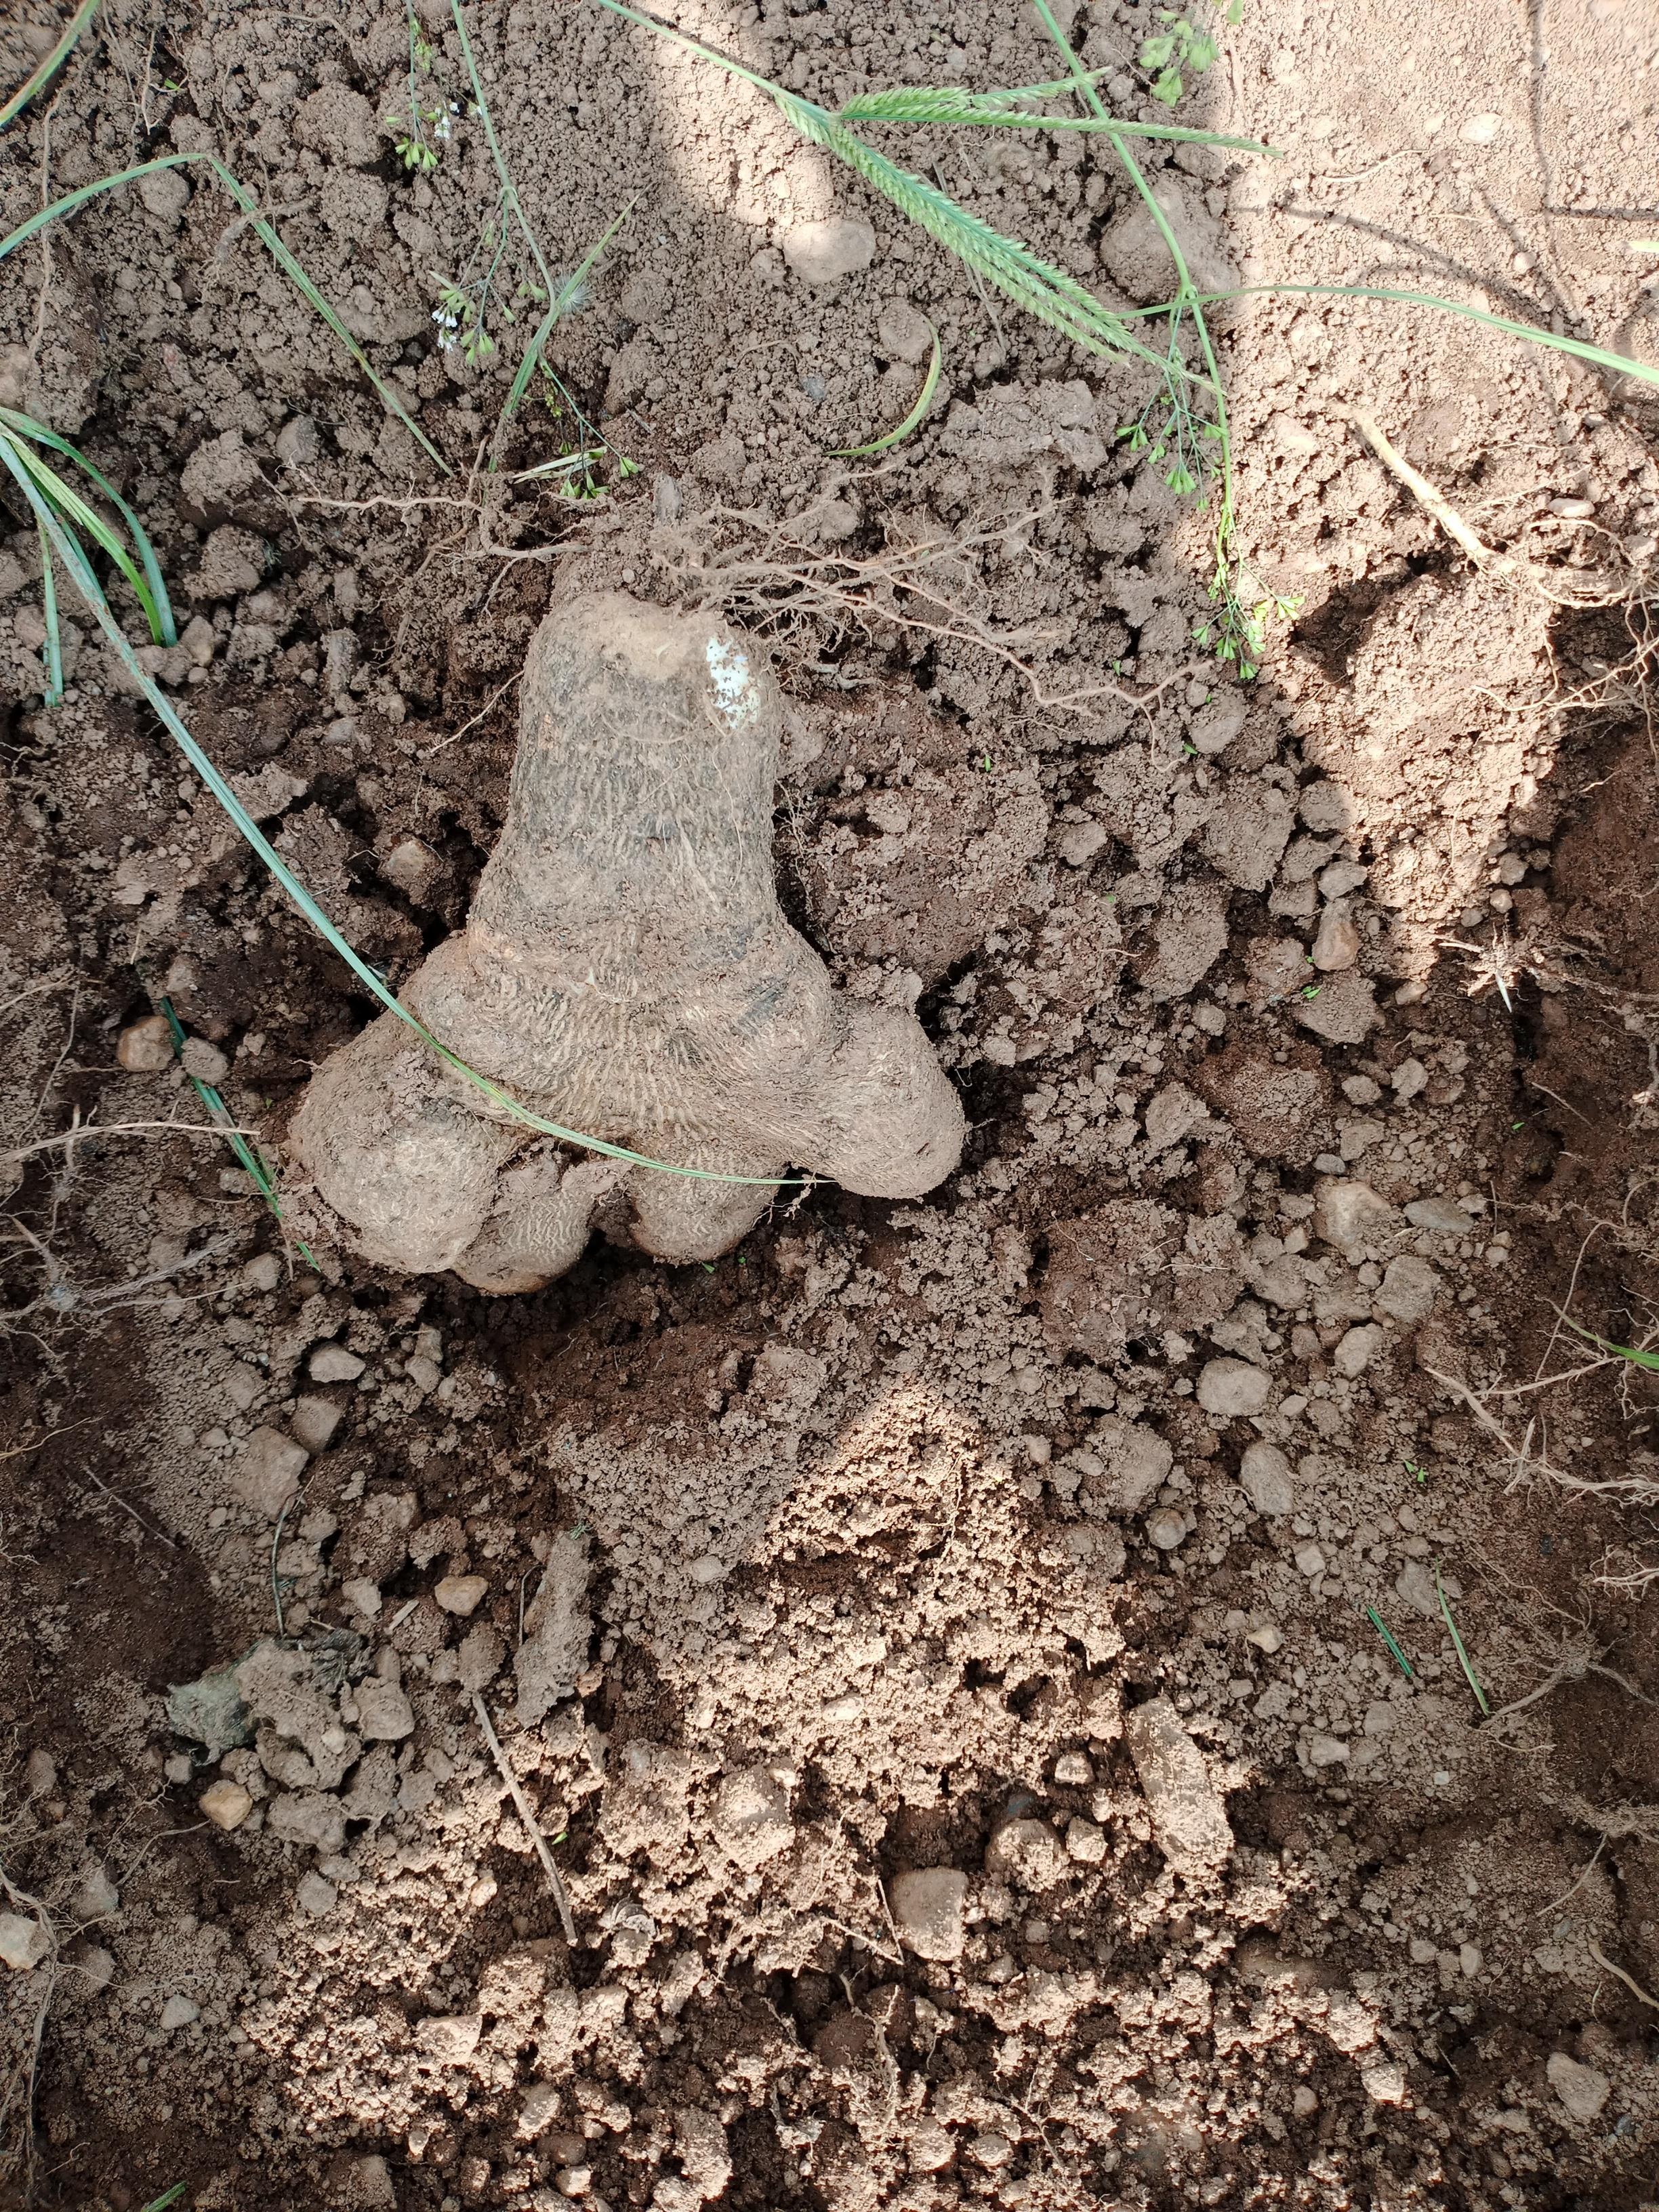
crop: yam
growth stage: harvest
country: Nigeria
